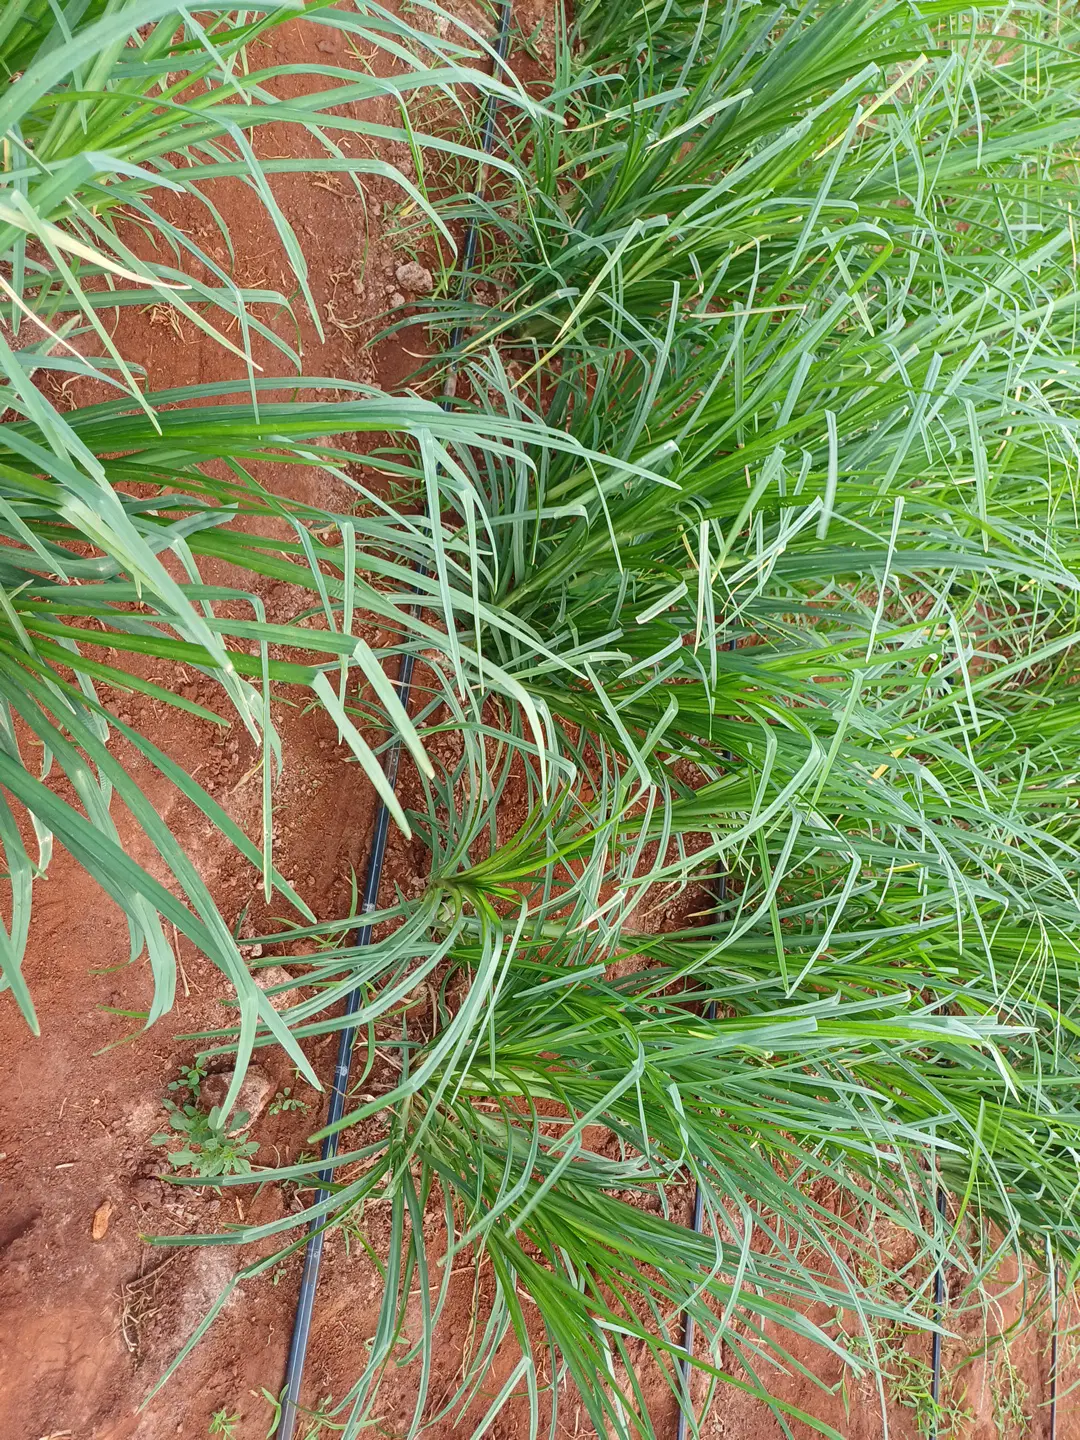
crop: finger millet
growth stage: flowering
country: Kenya
